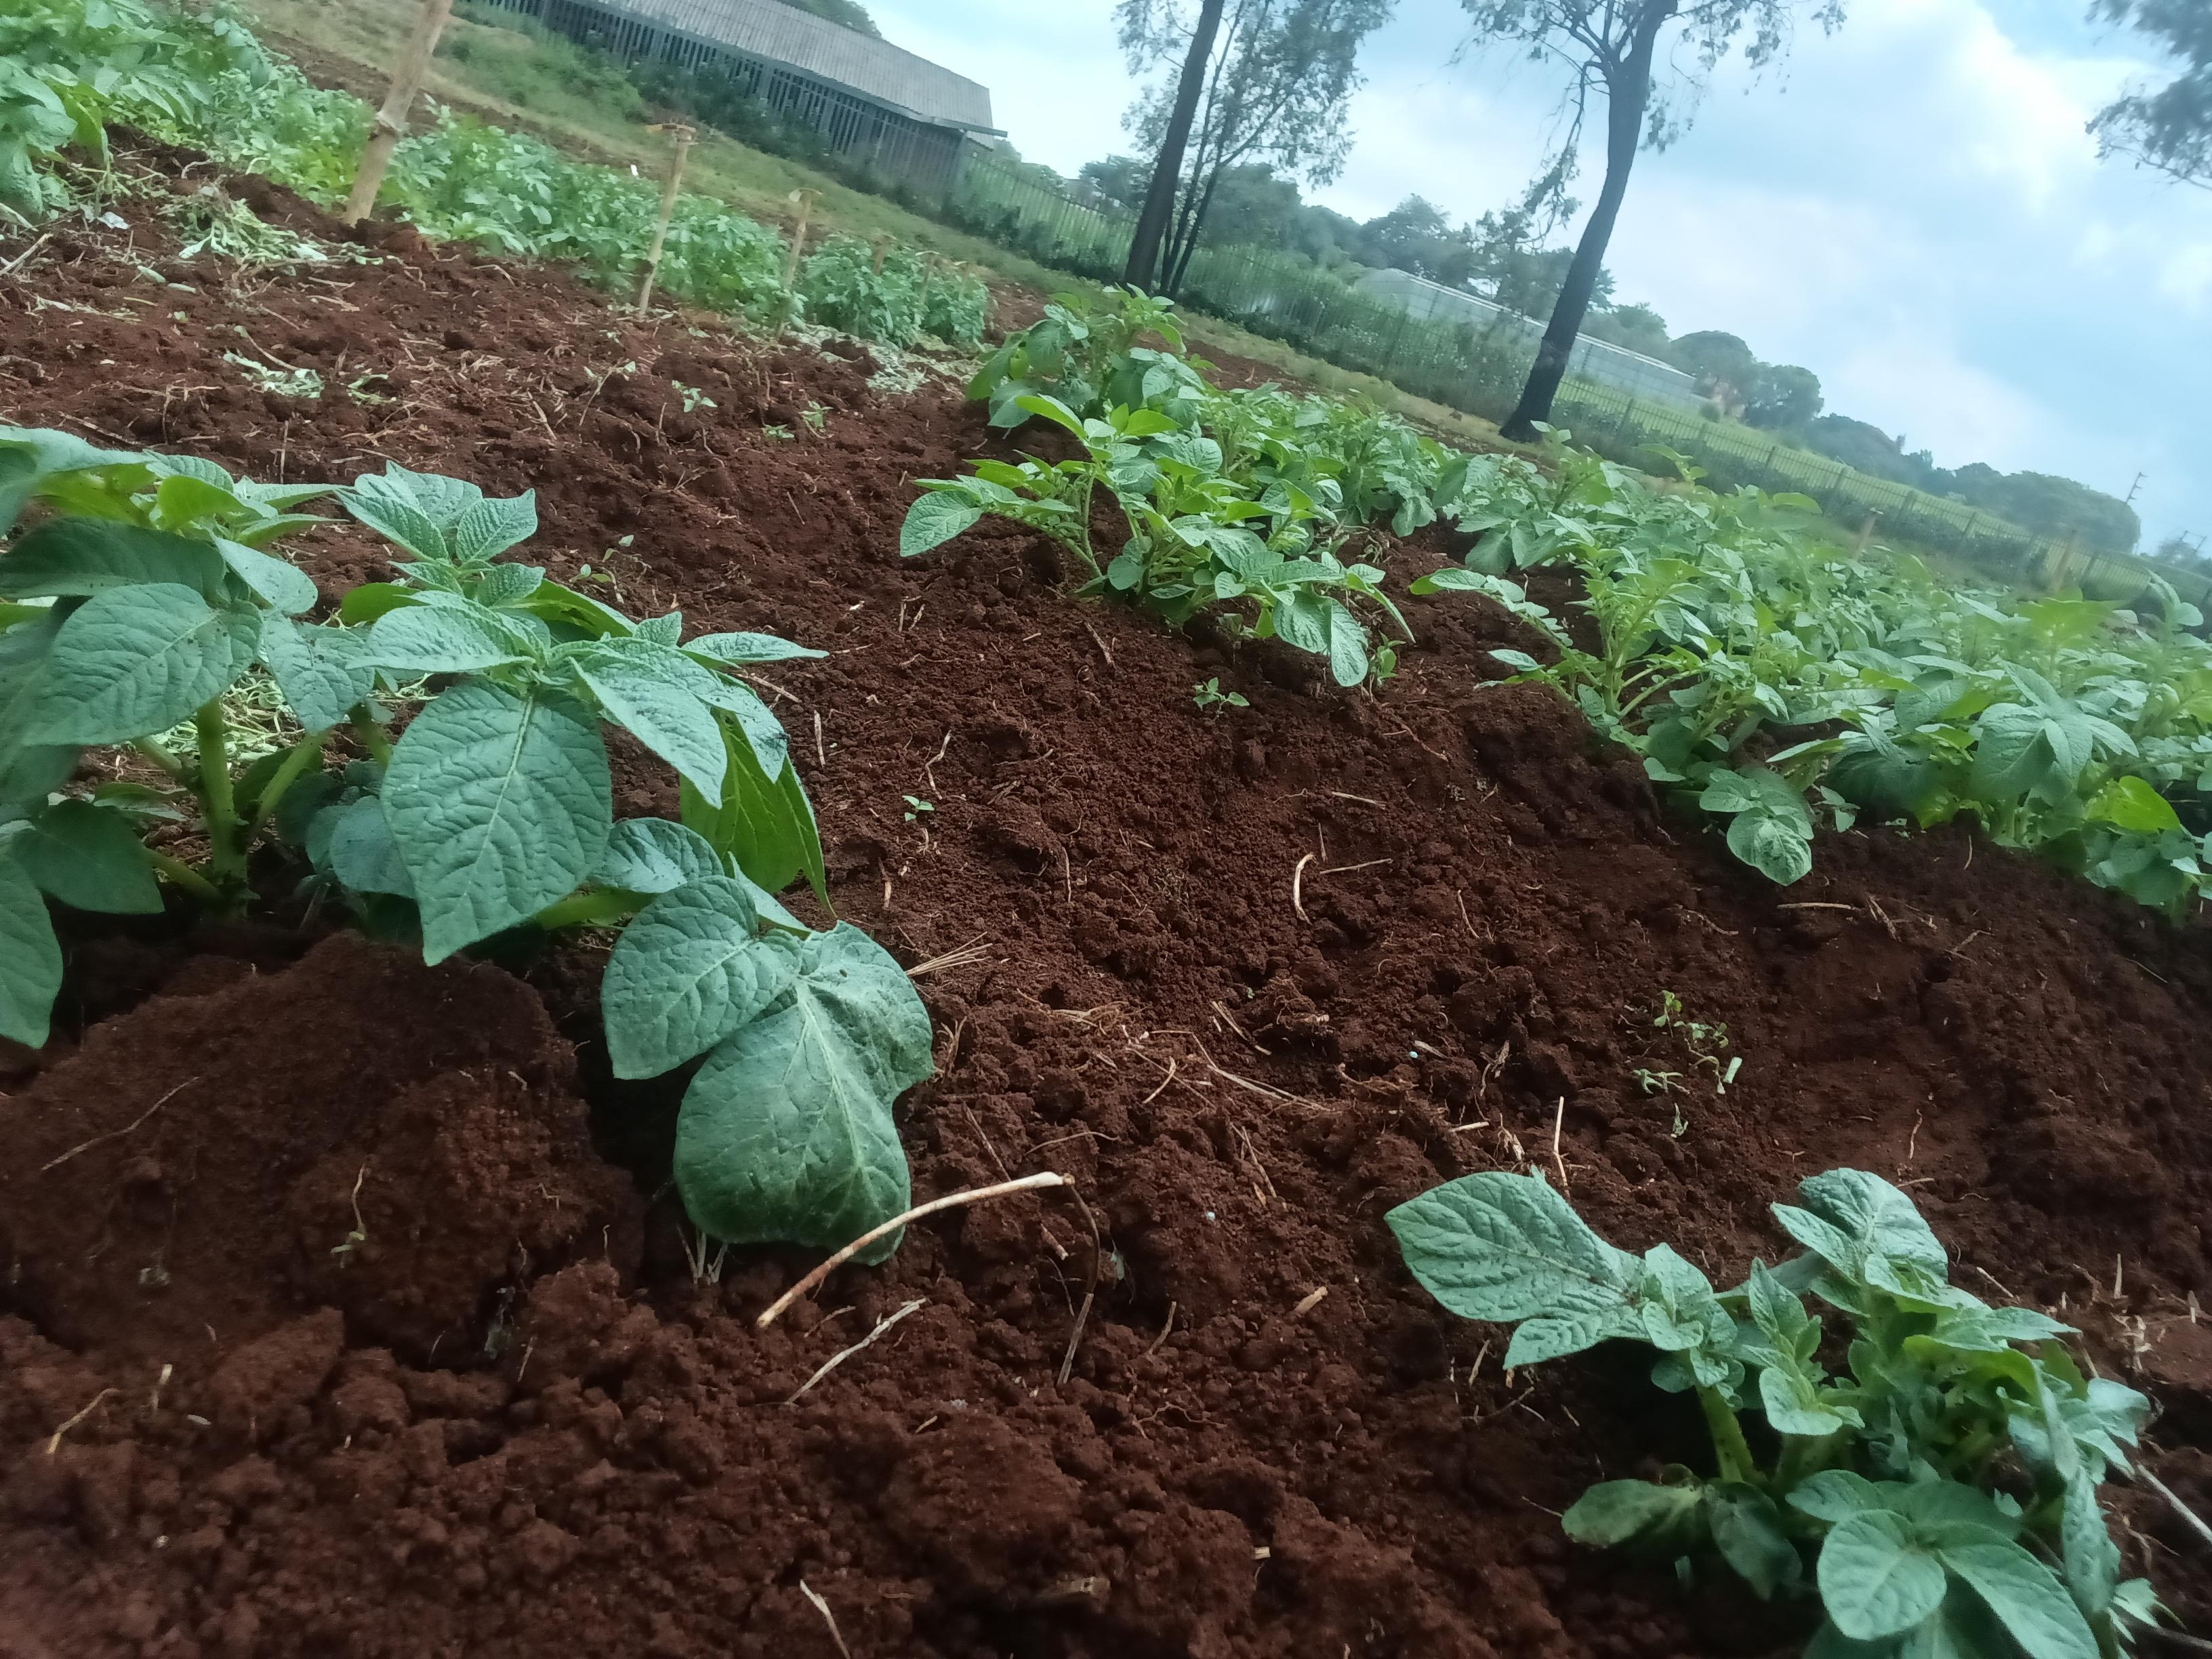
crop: potato
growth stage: emergence
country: Kenya
